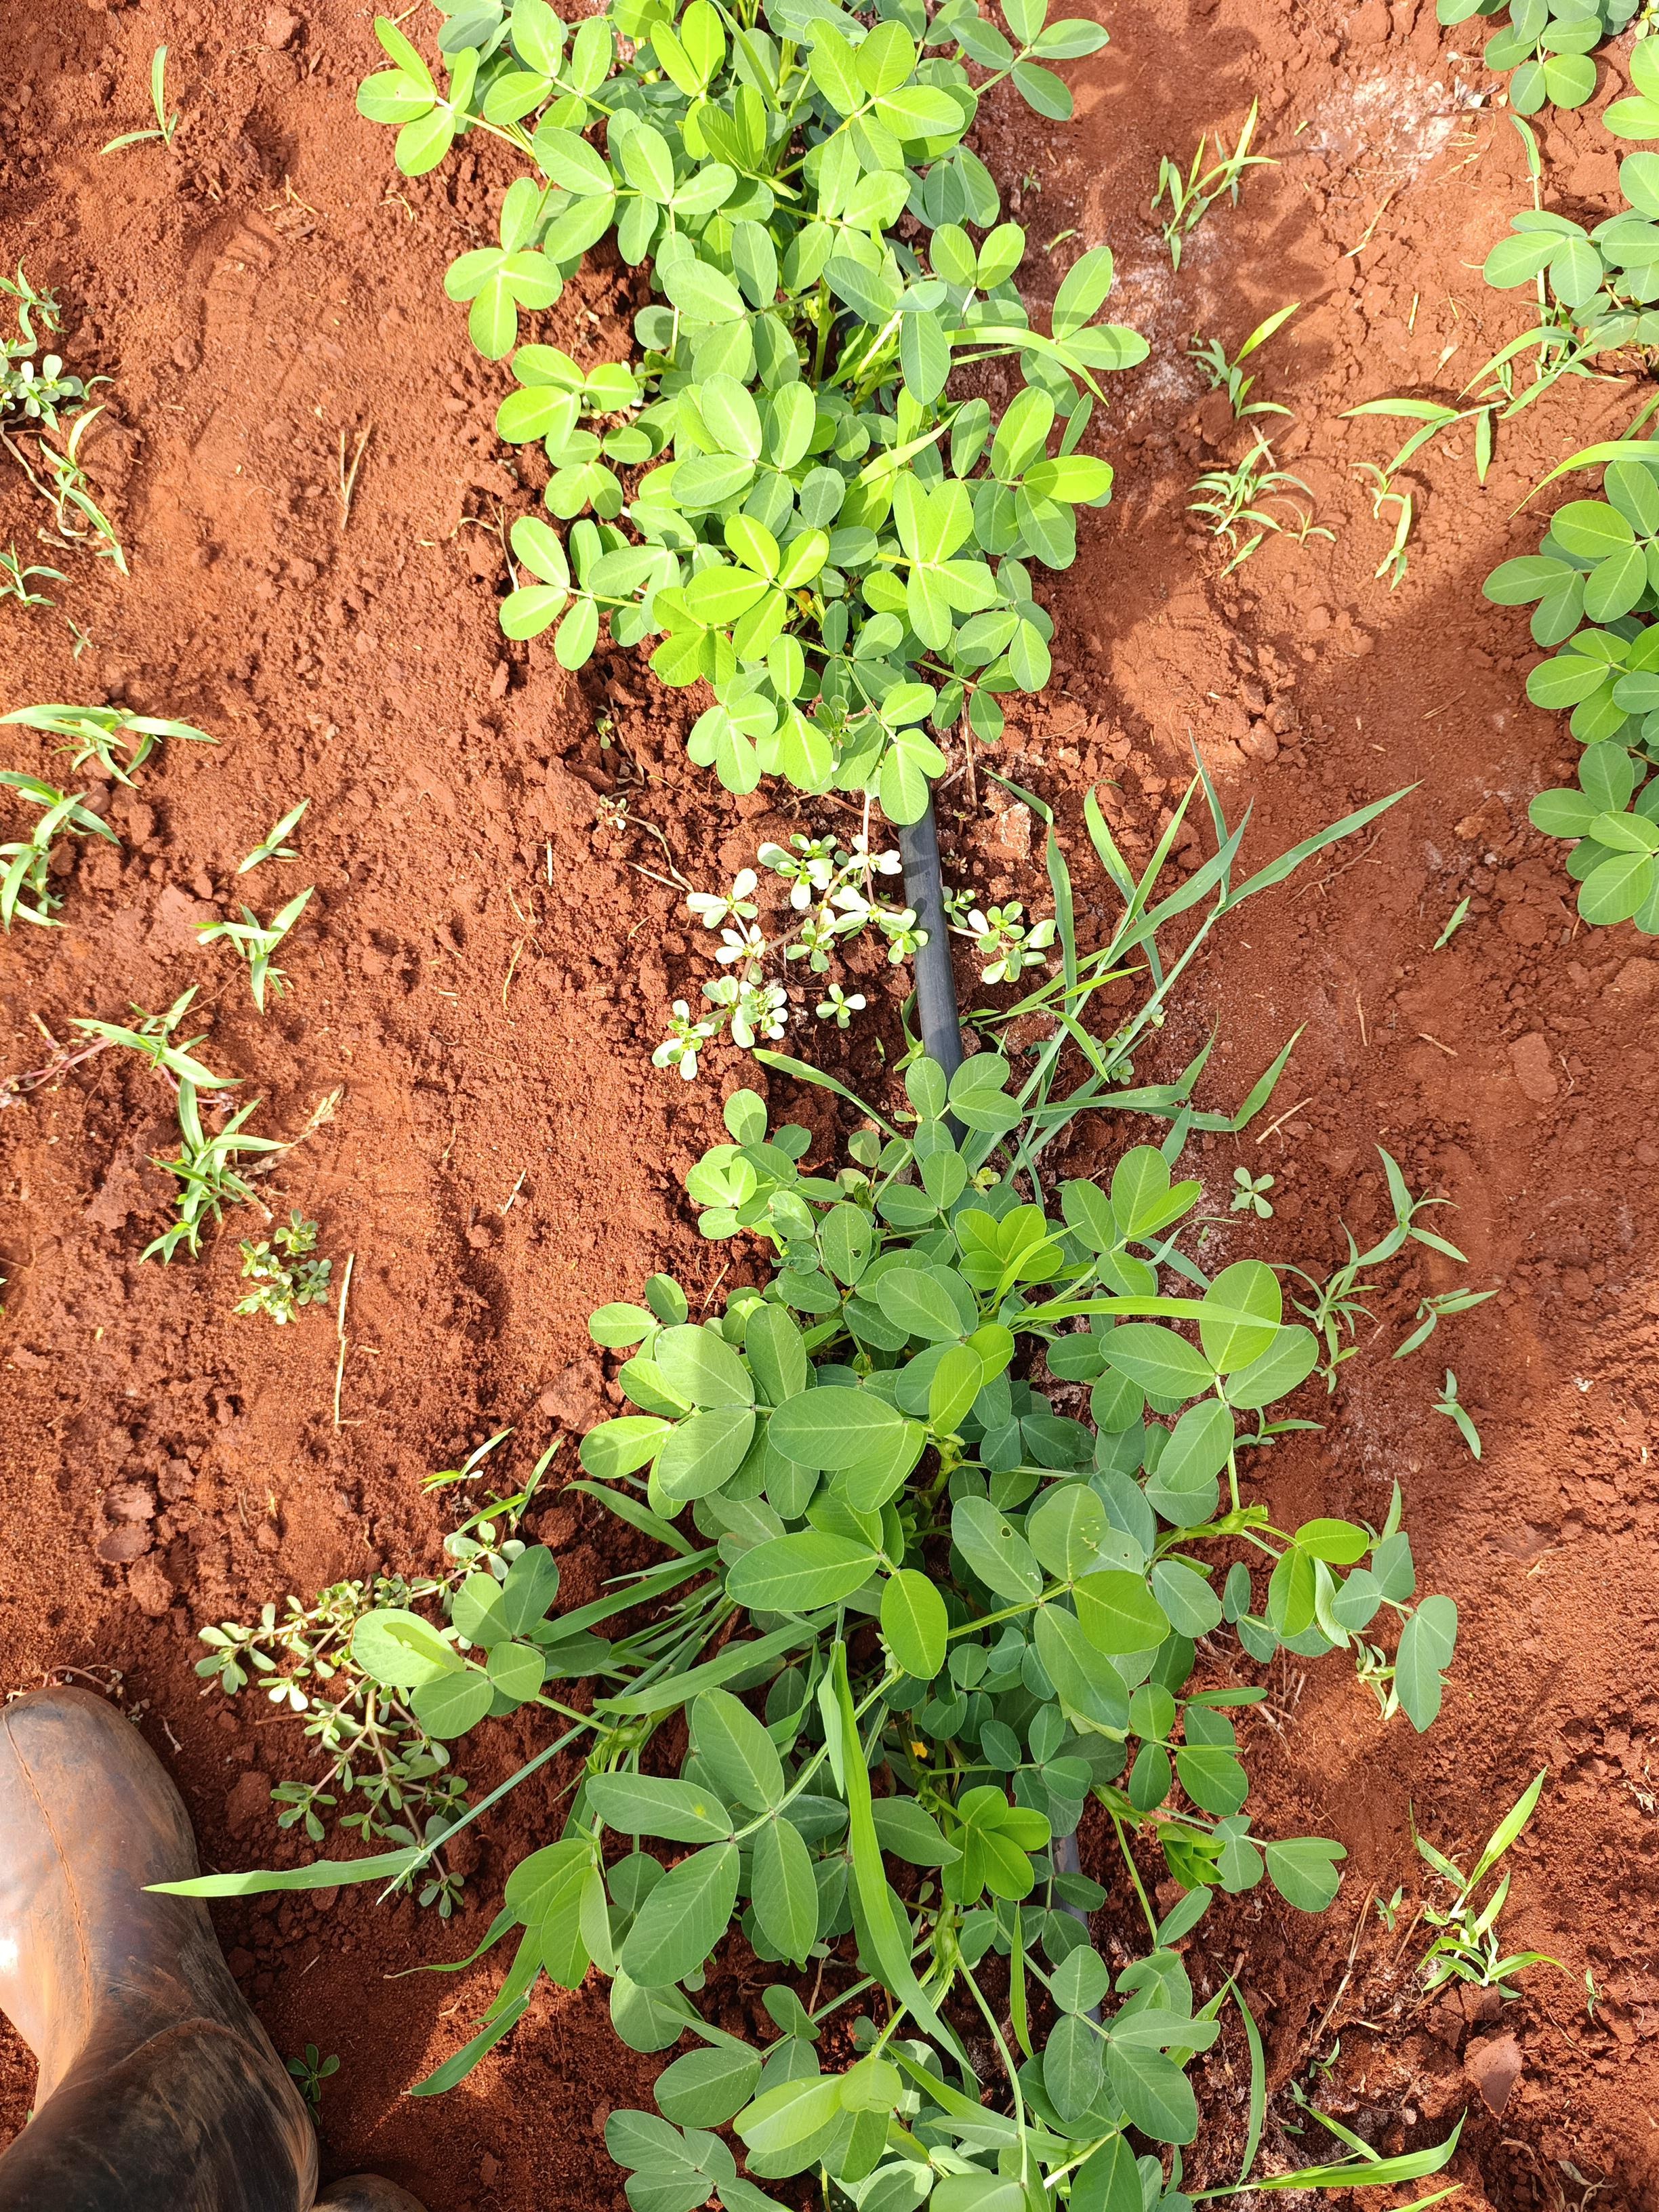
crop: groundnut
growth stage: flowering
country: Kenya
